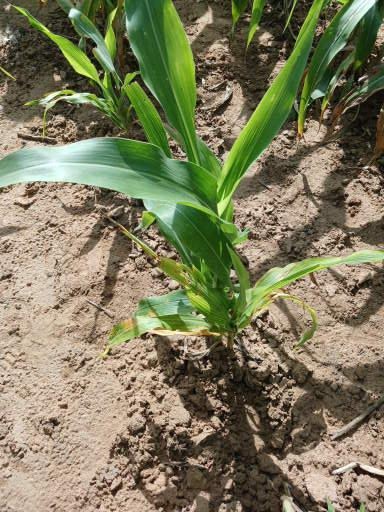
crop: sorghum
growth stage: vegetative
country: Senegal
